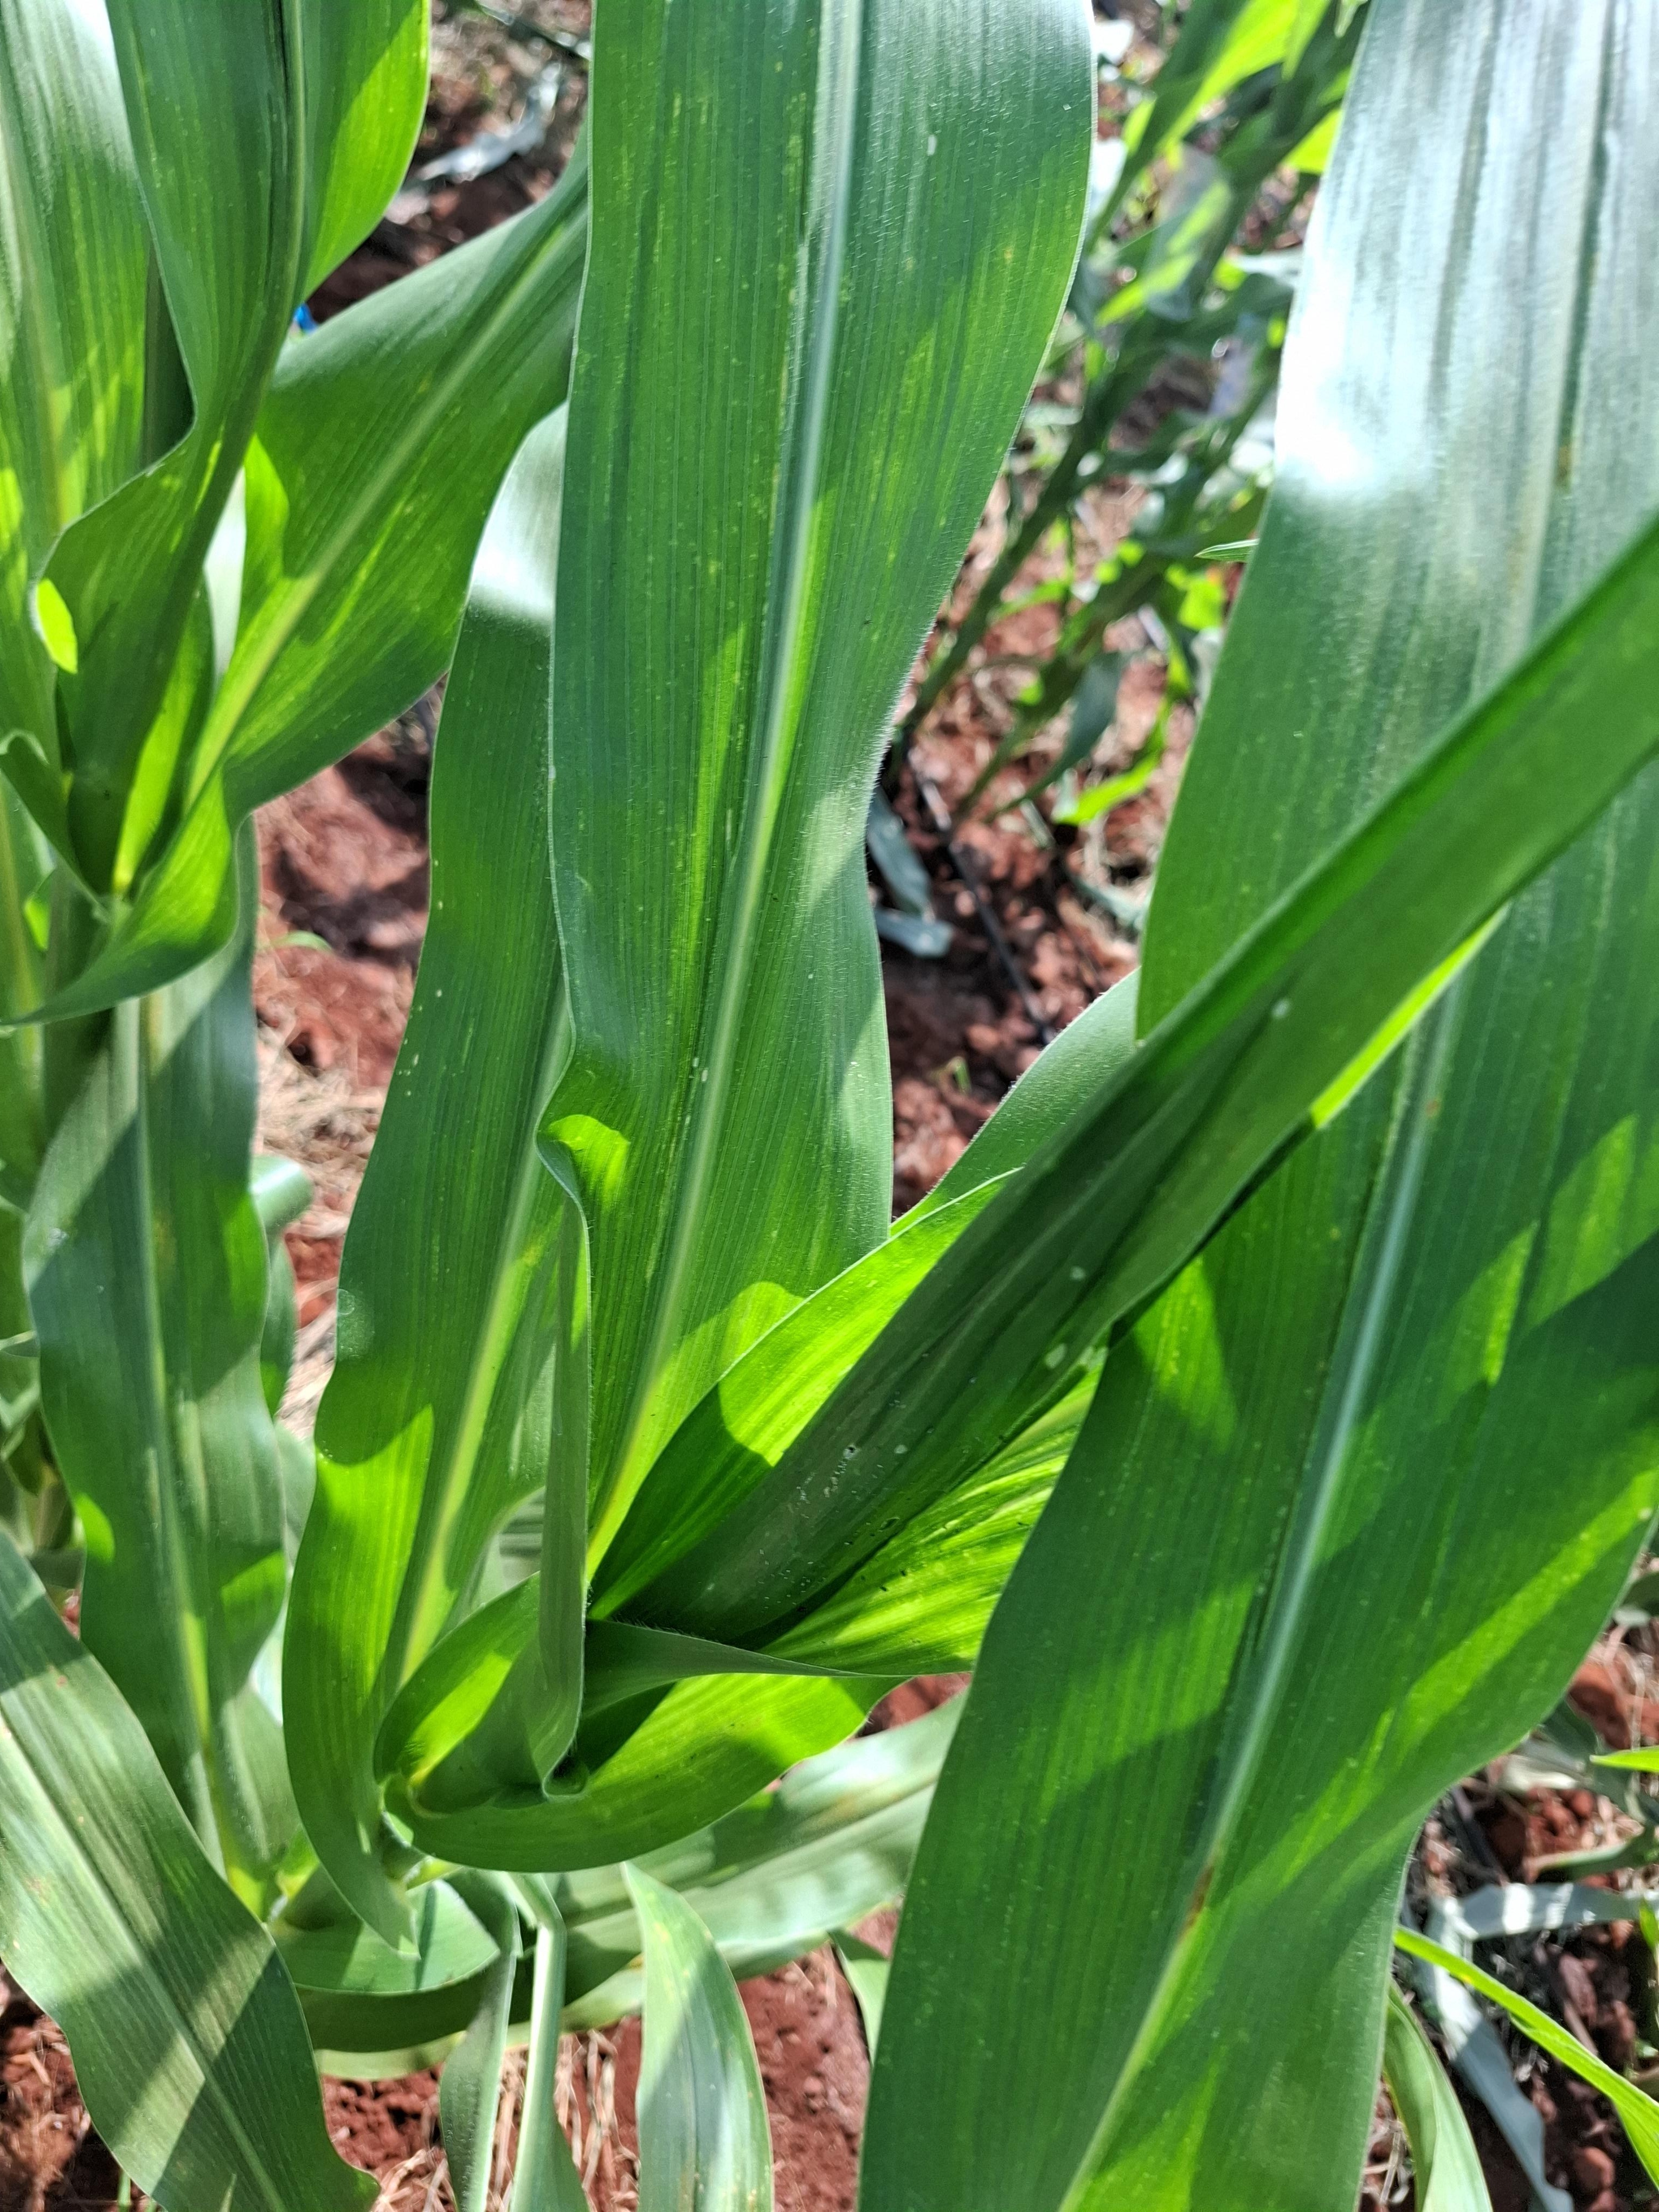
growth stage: vegetative
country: Kenya
